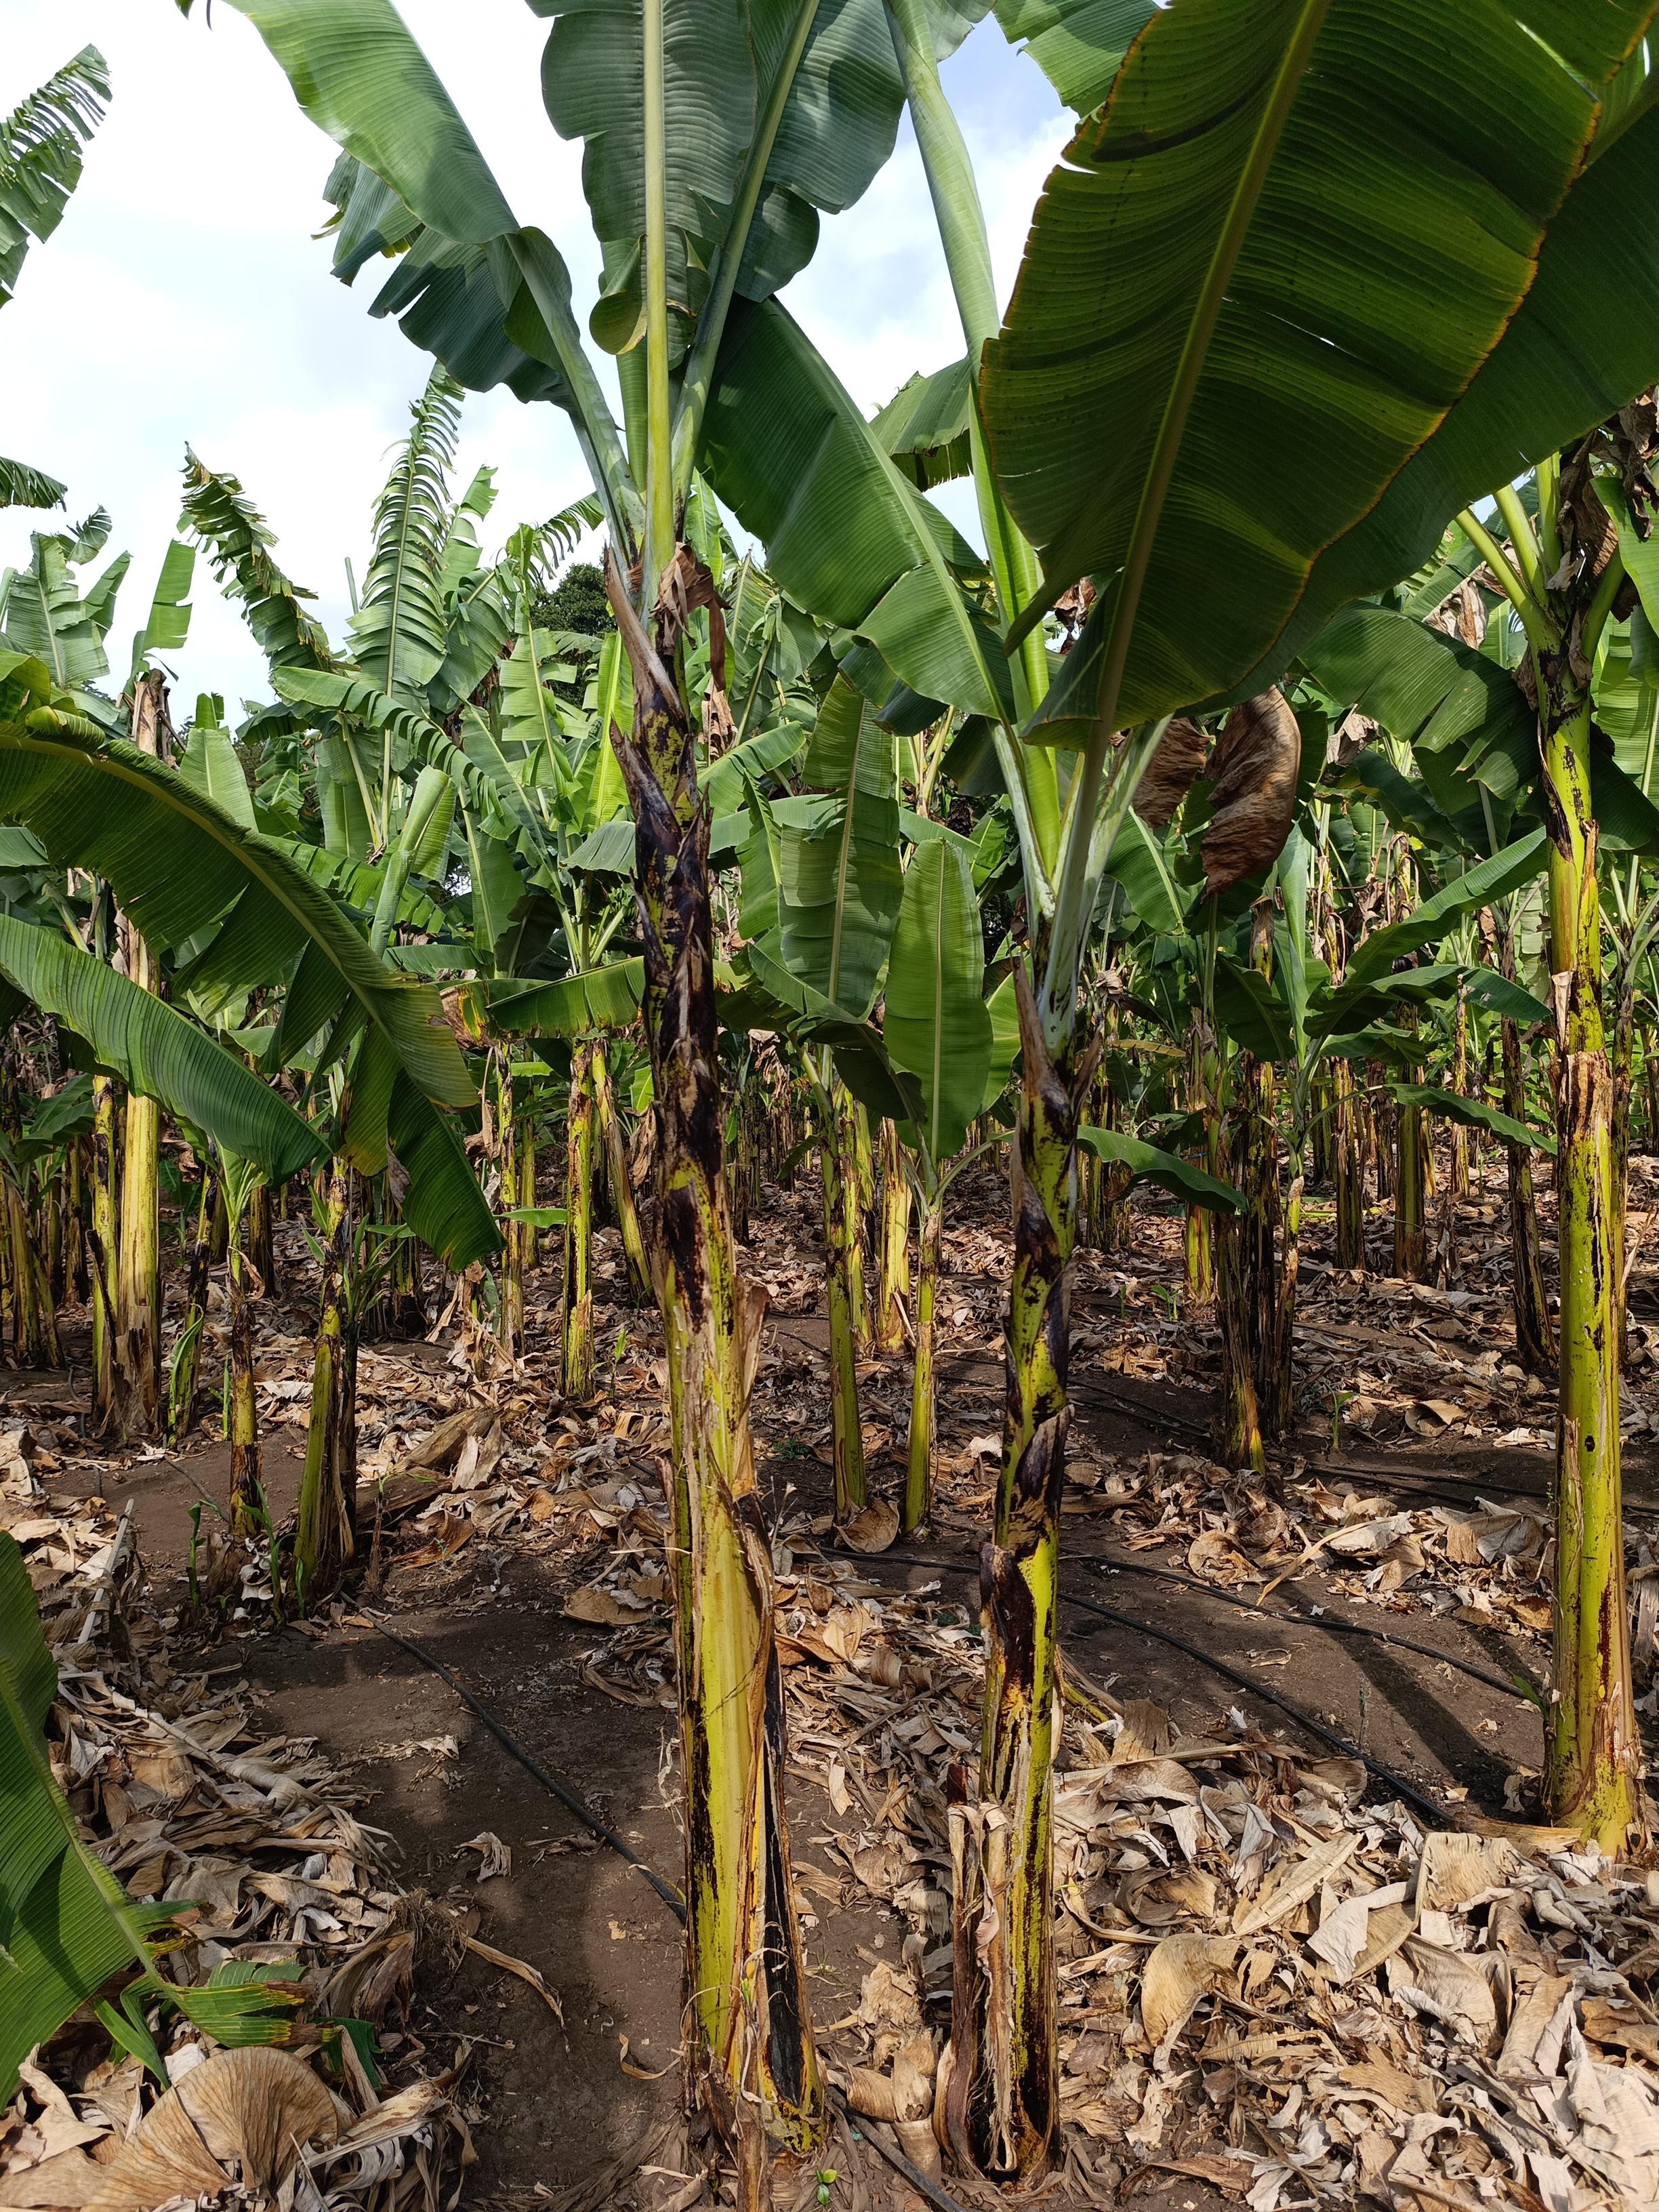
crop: banana
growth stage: vegetative
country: Tanzania
